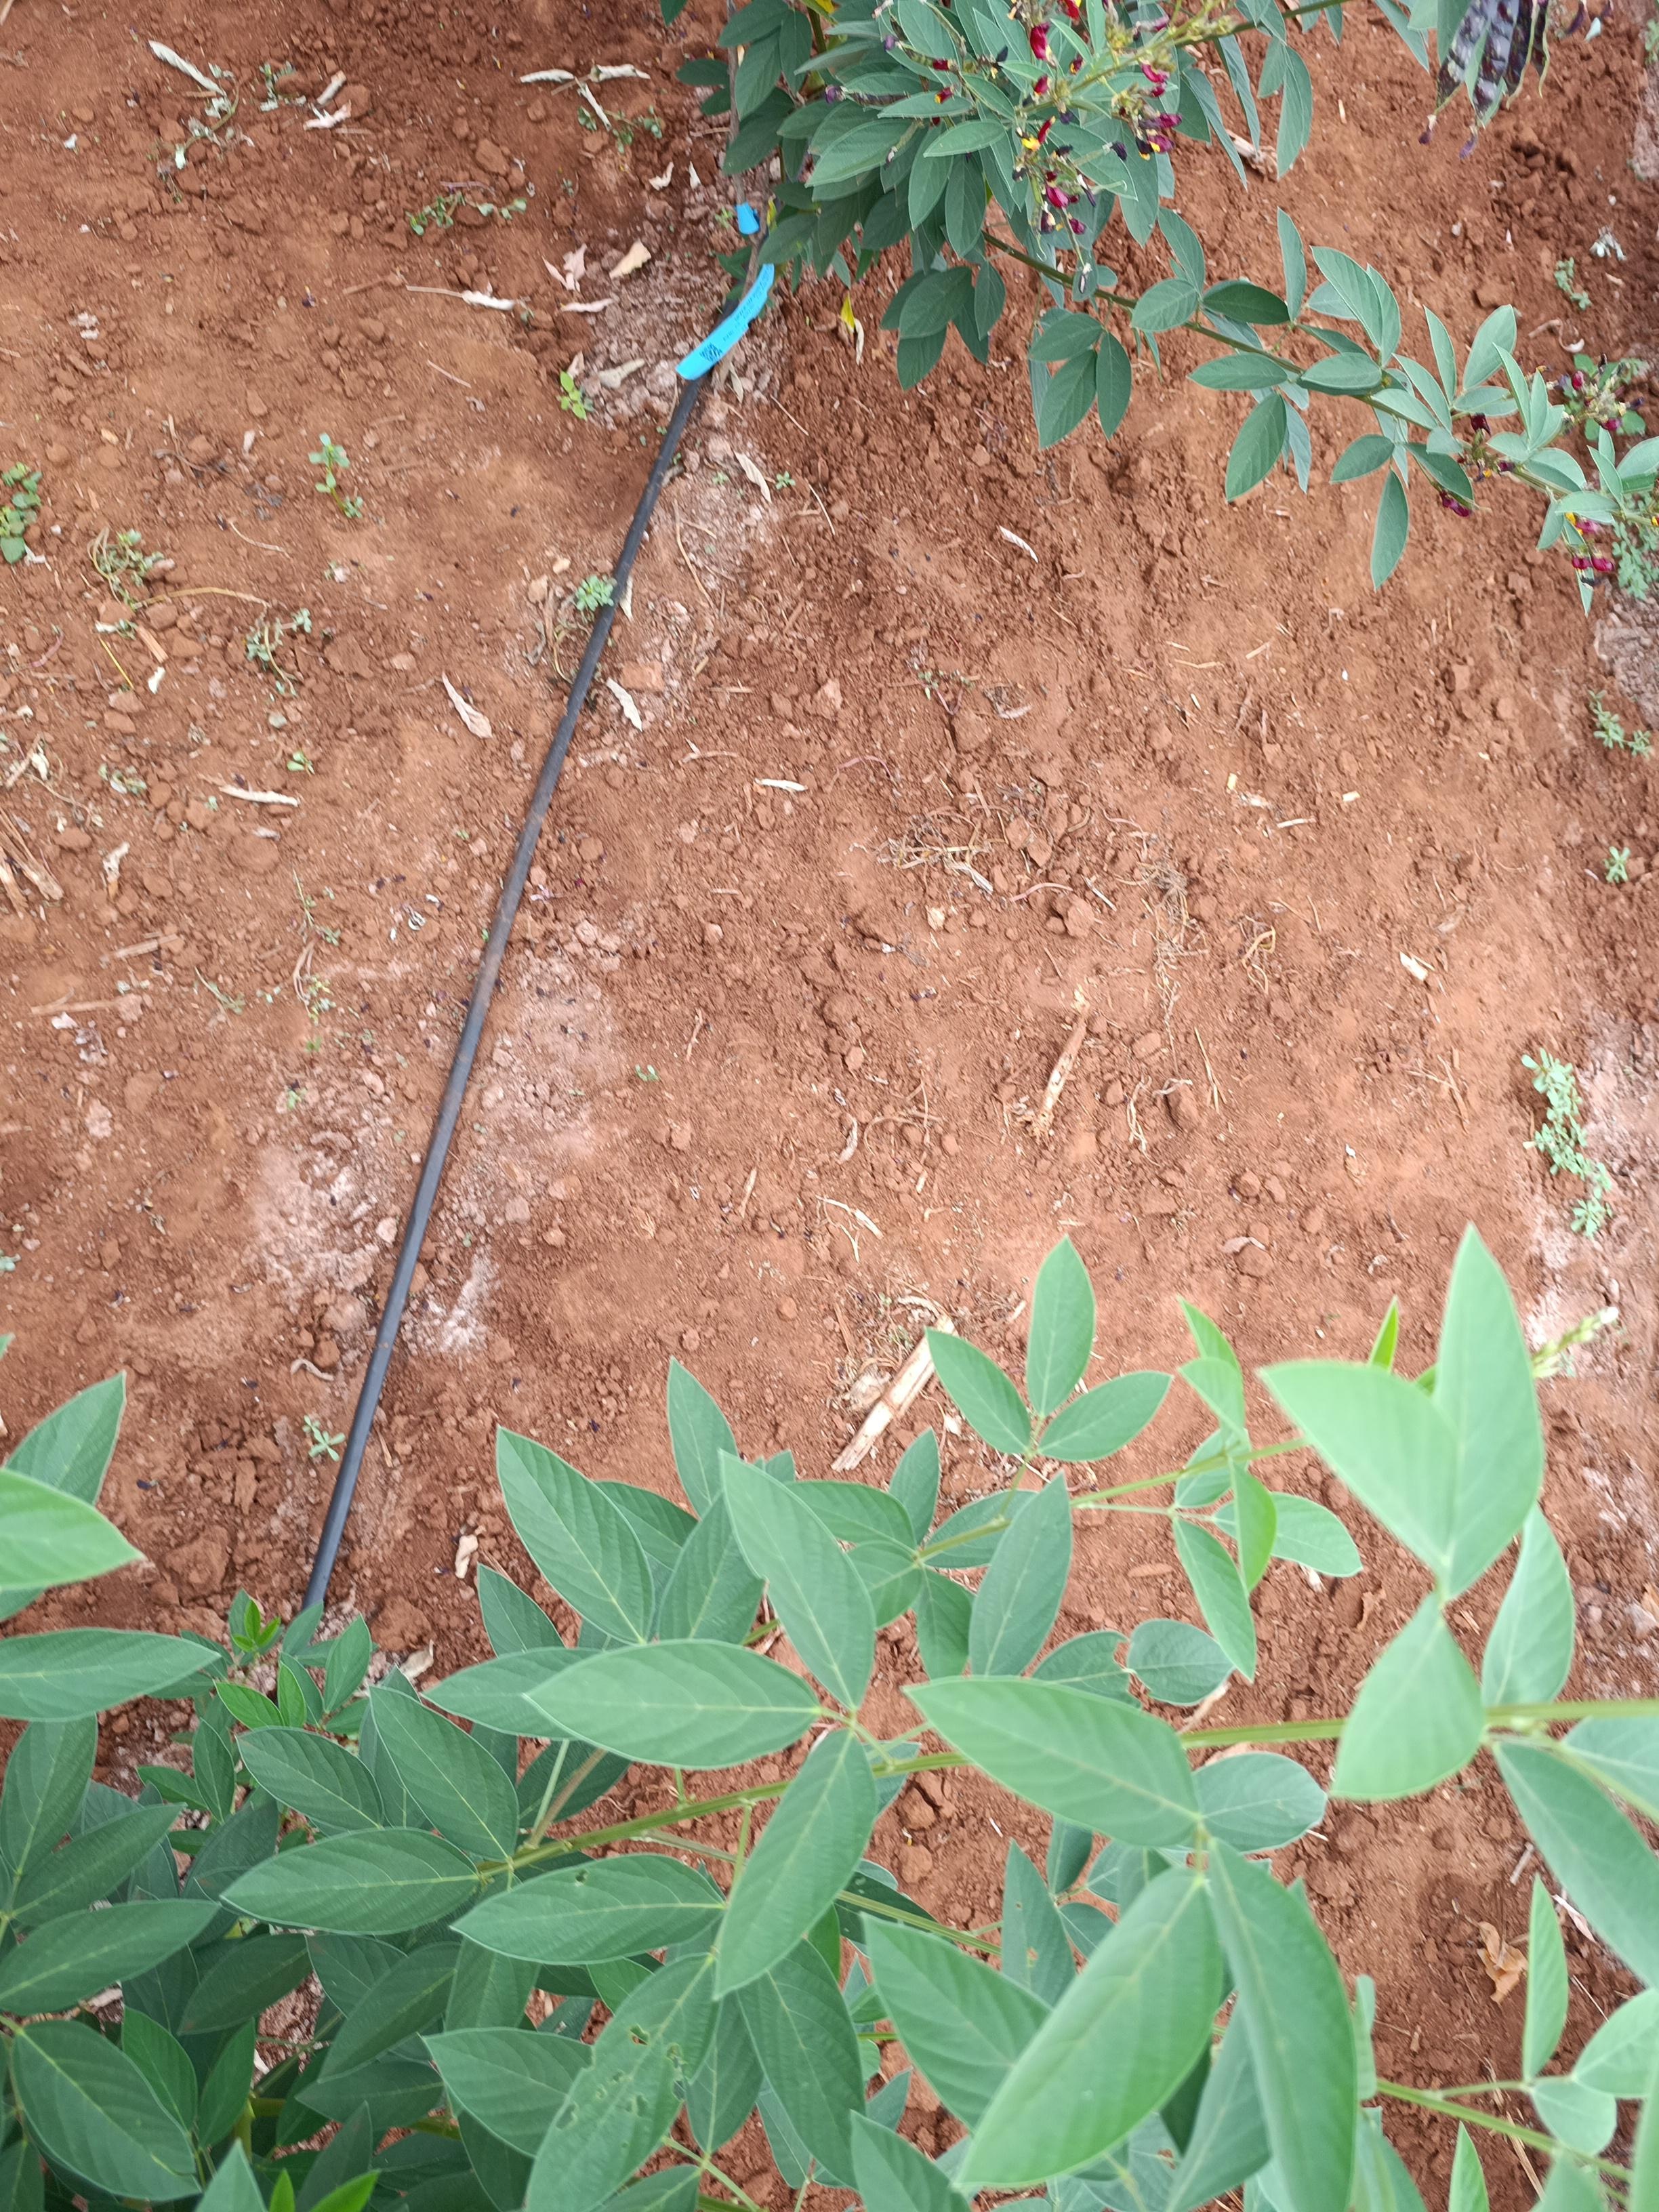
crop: pigeonpea
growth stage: flowering
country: Kenya
